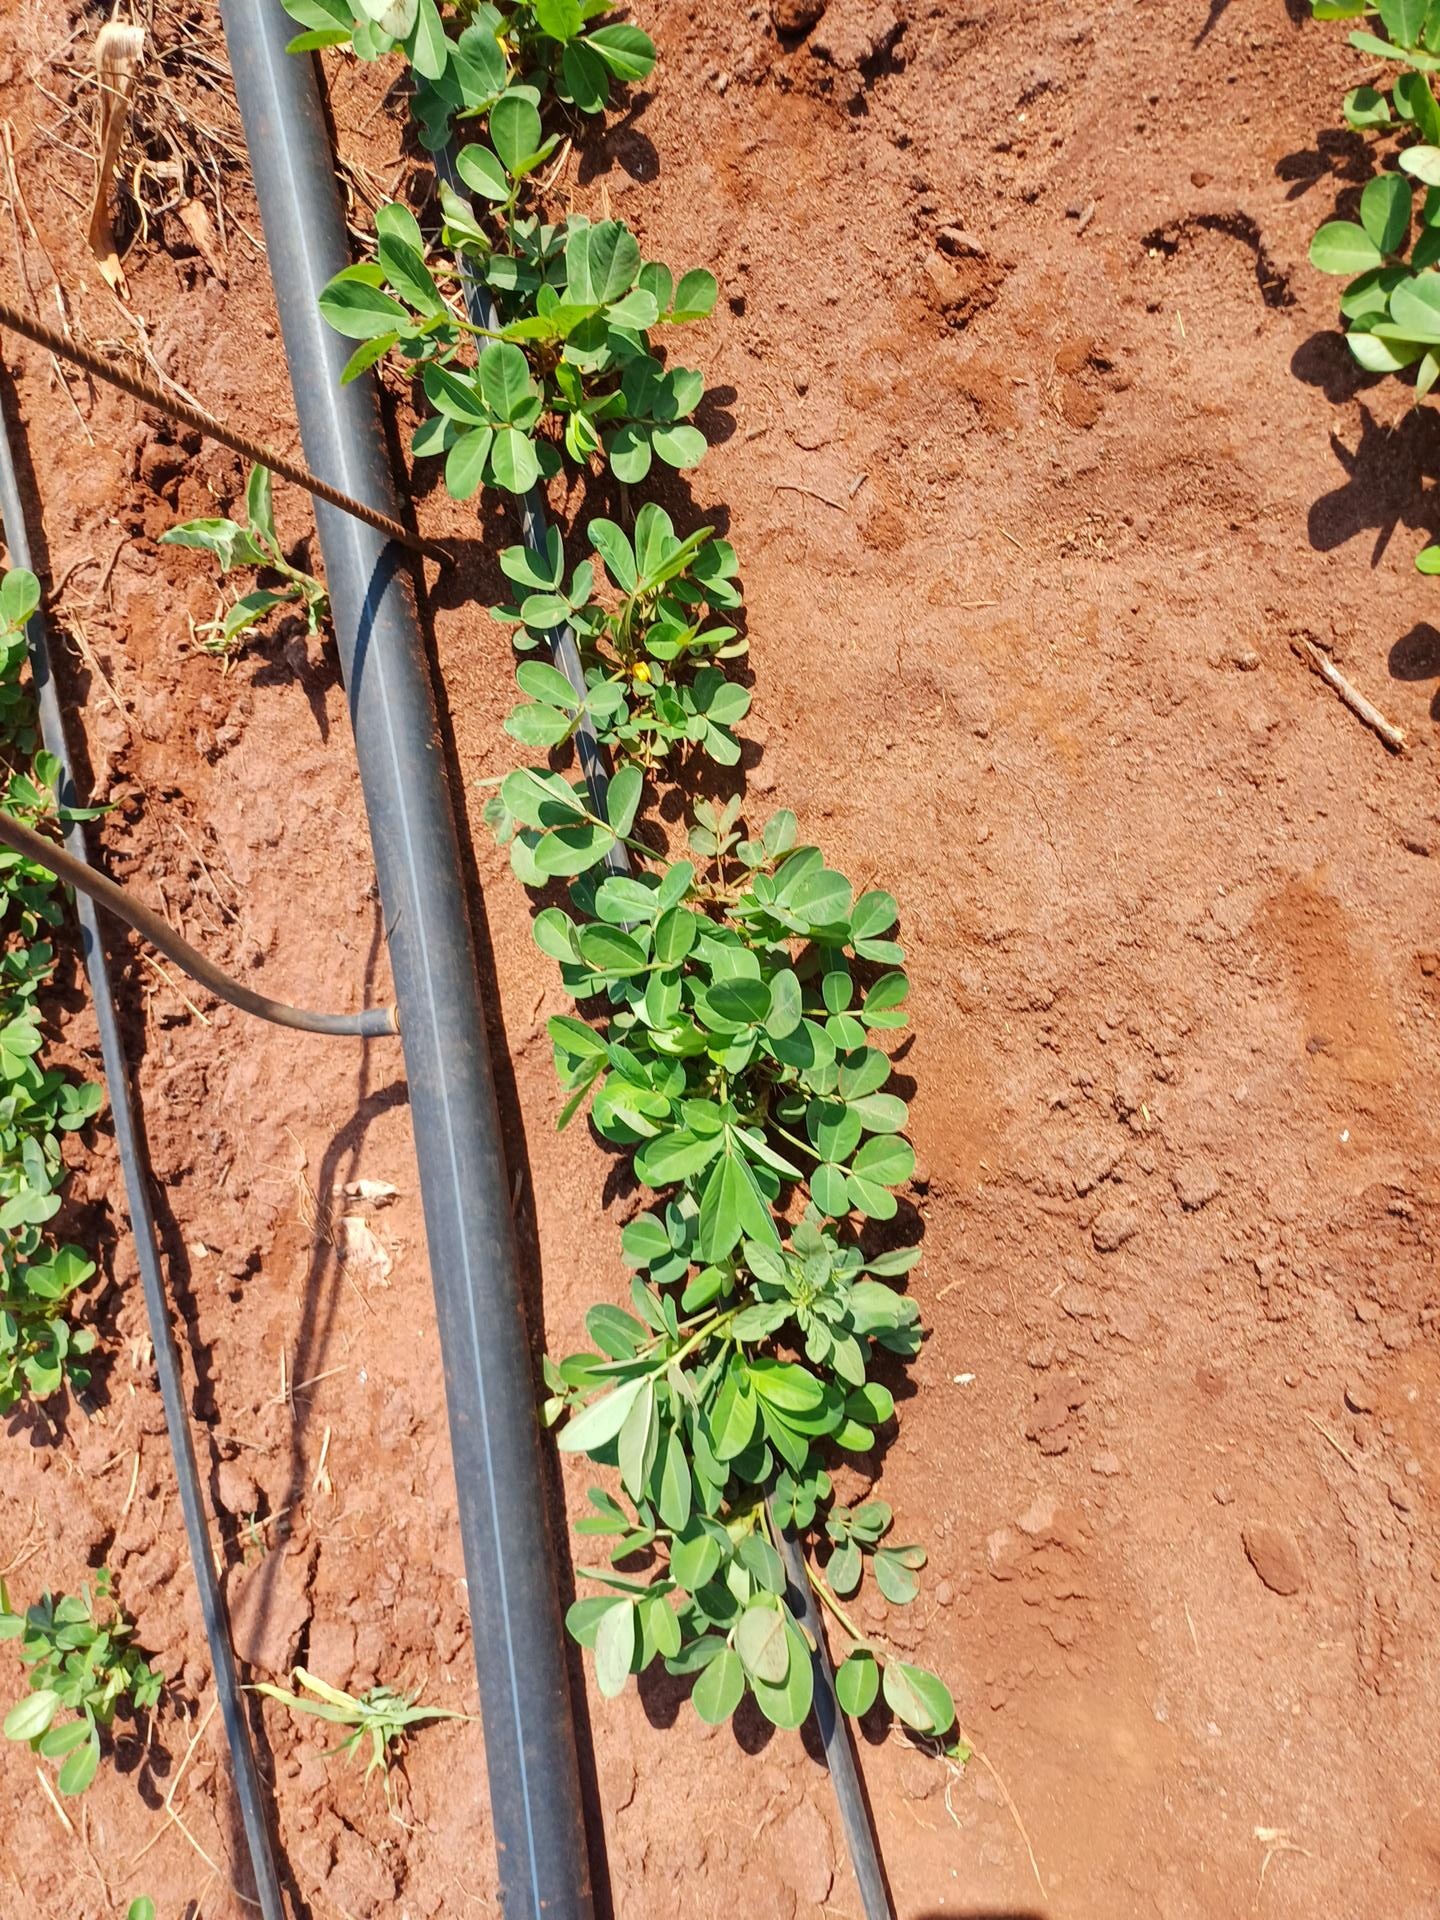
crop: groundnut
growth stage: vegetative
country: Kenya
